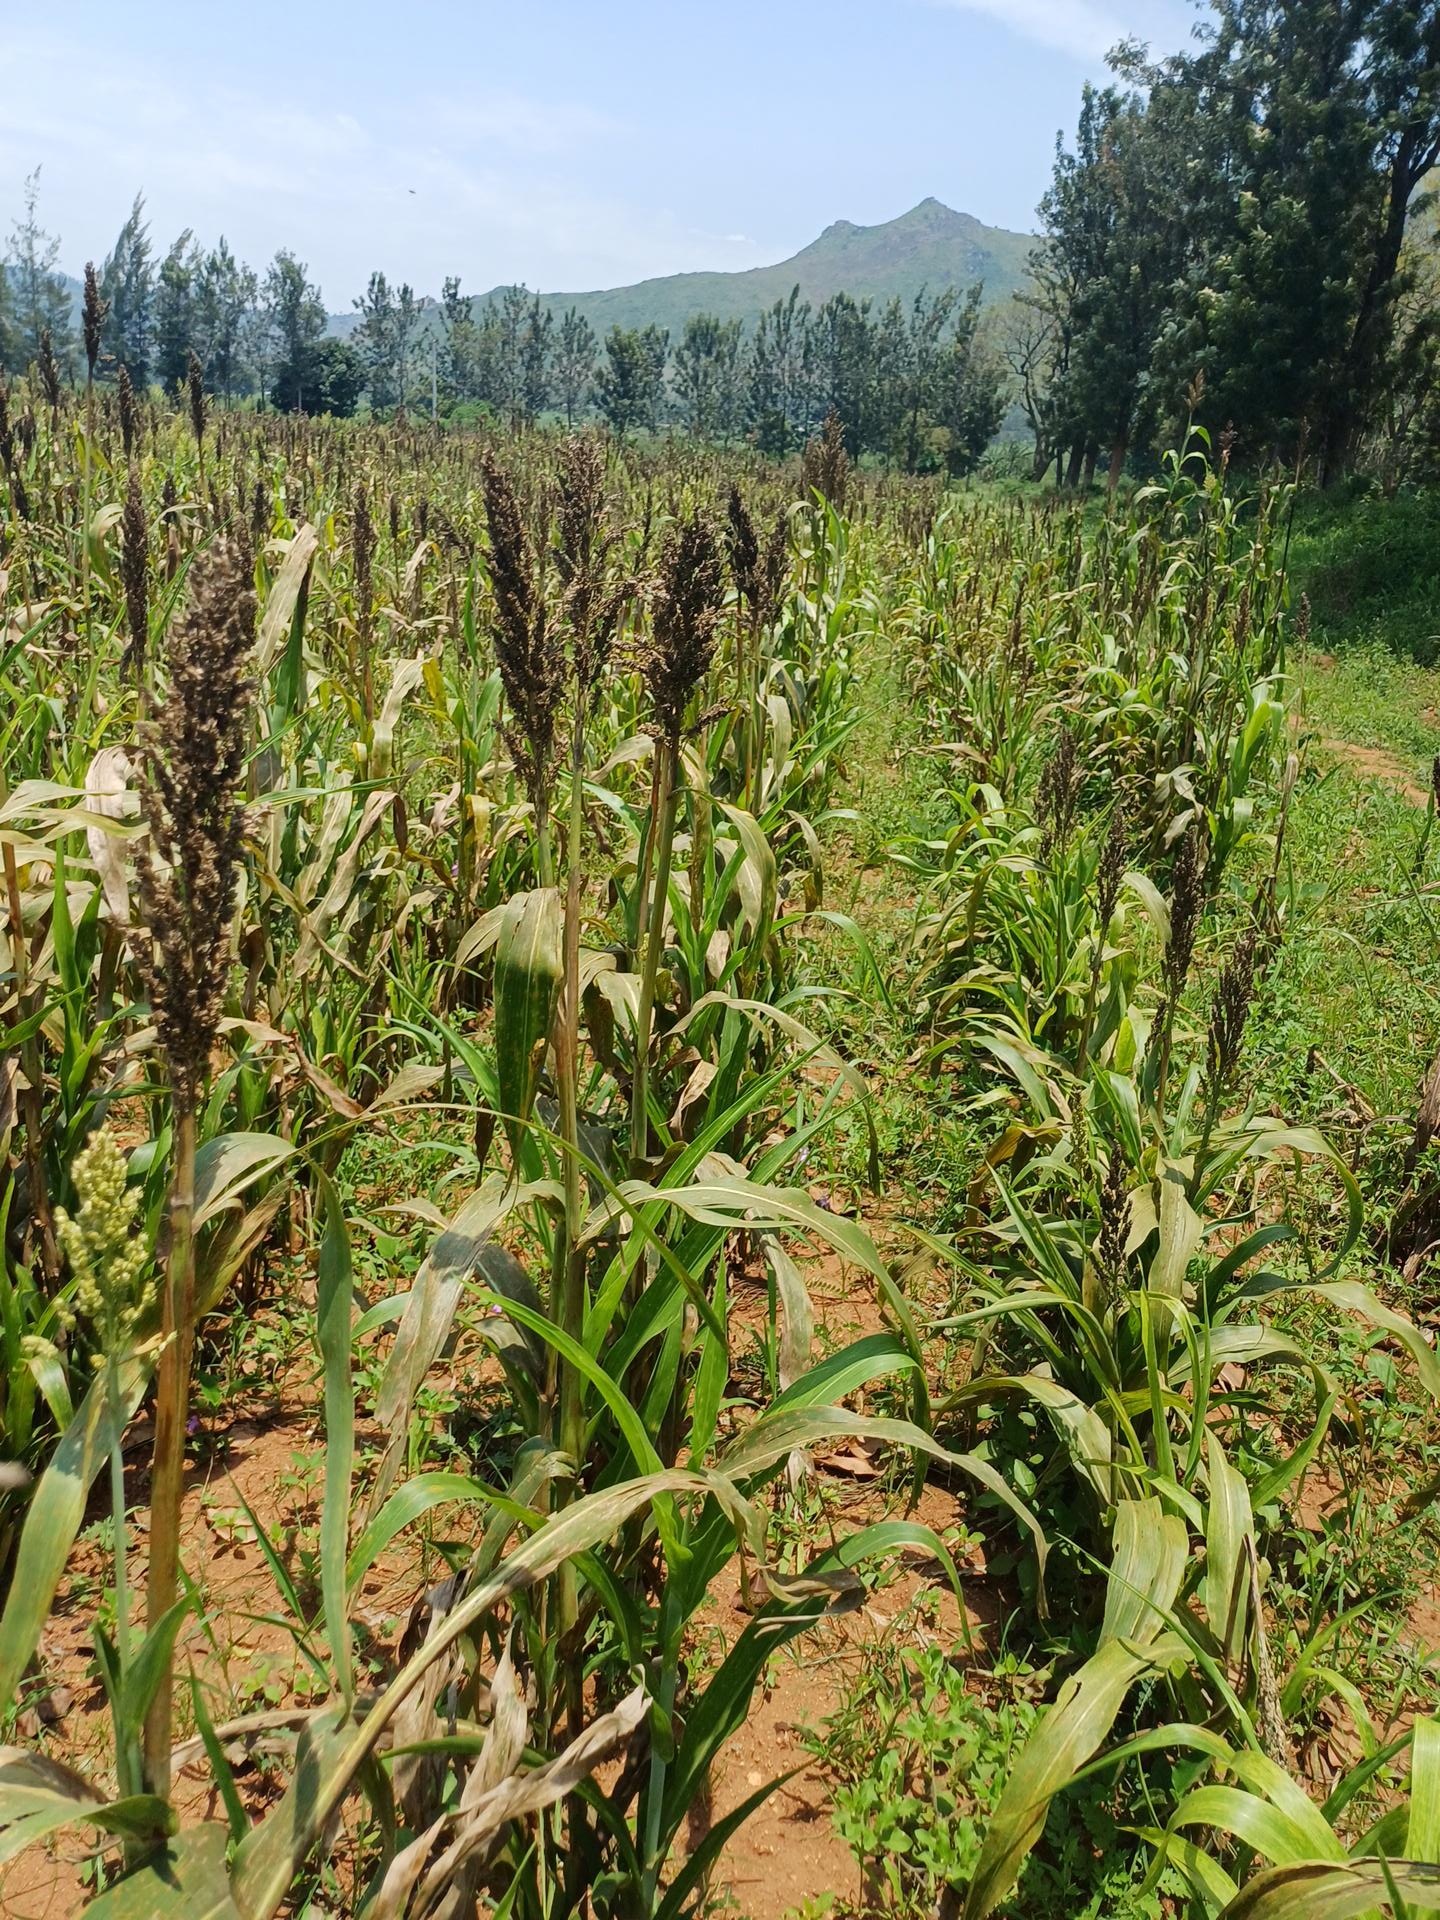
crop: sorghum
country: Kenya
